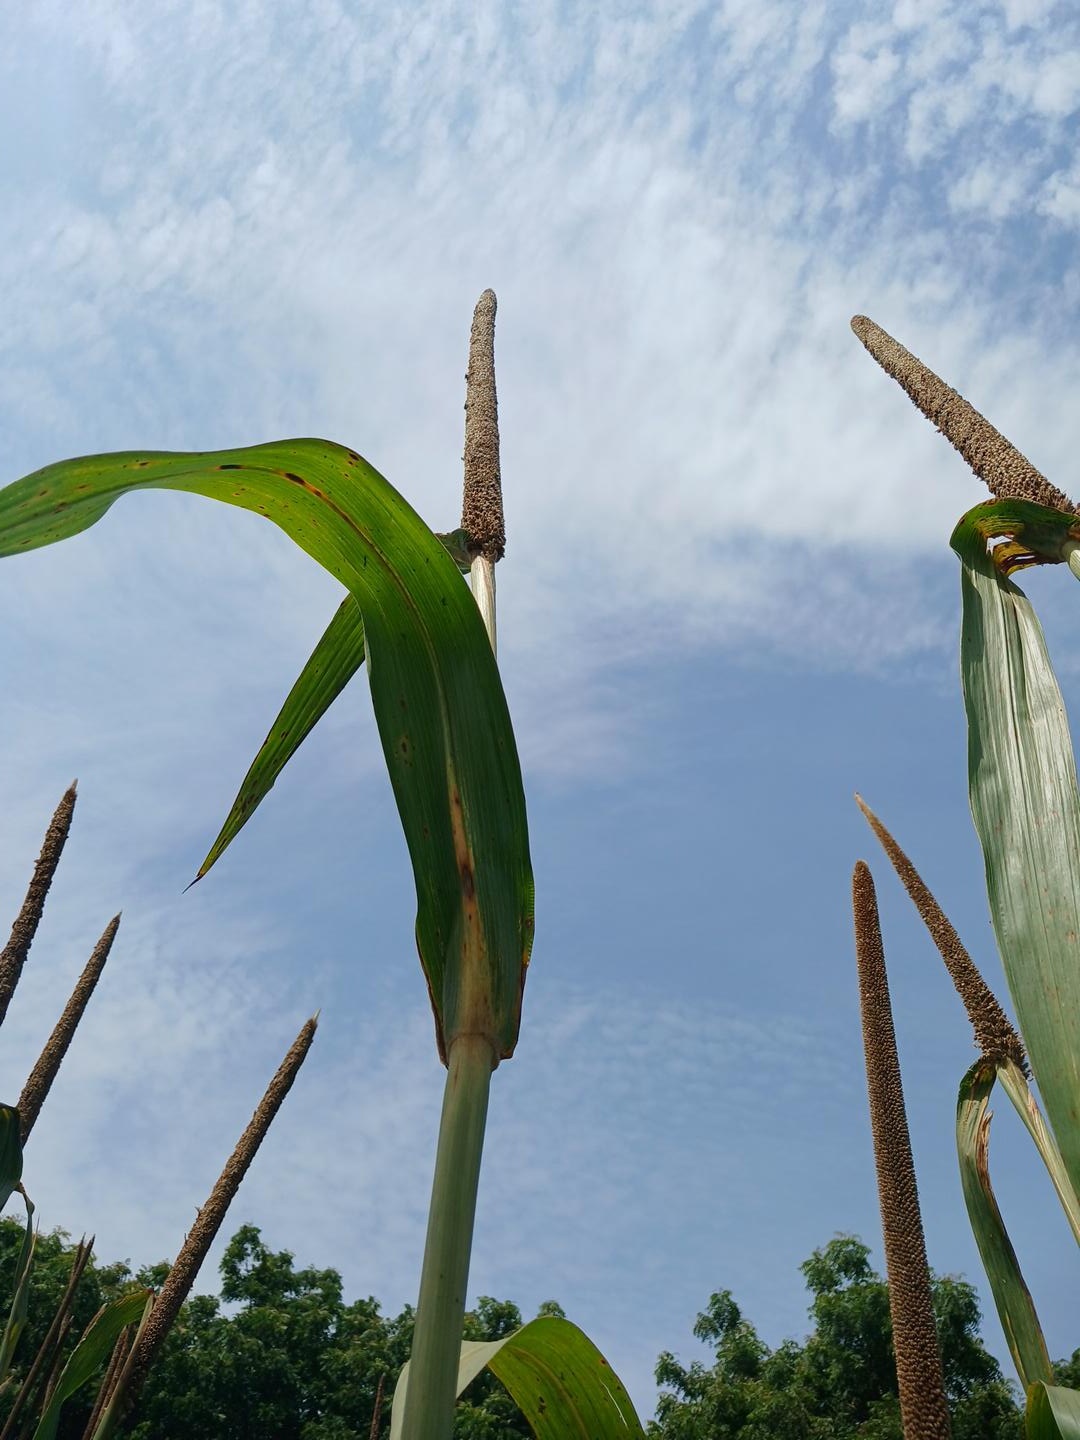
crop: pearl millet
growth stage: maturity
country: Senegal
